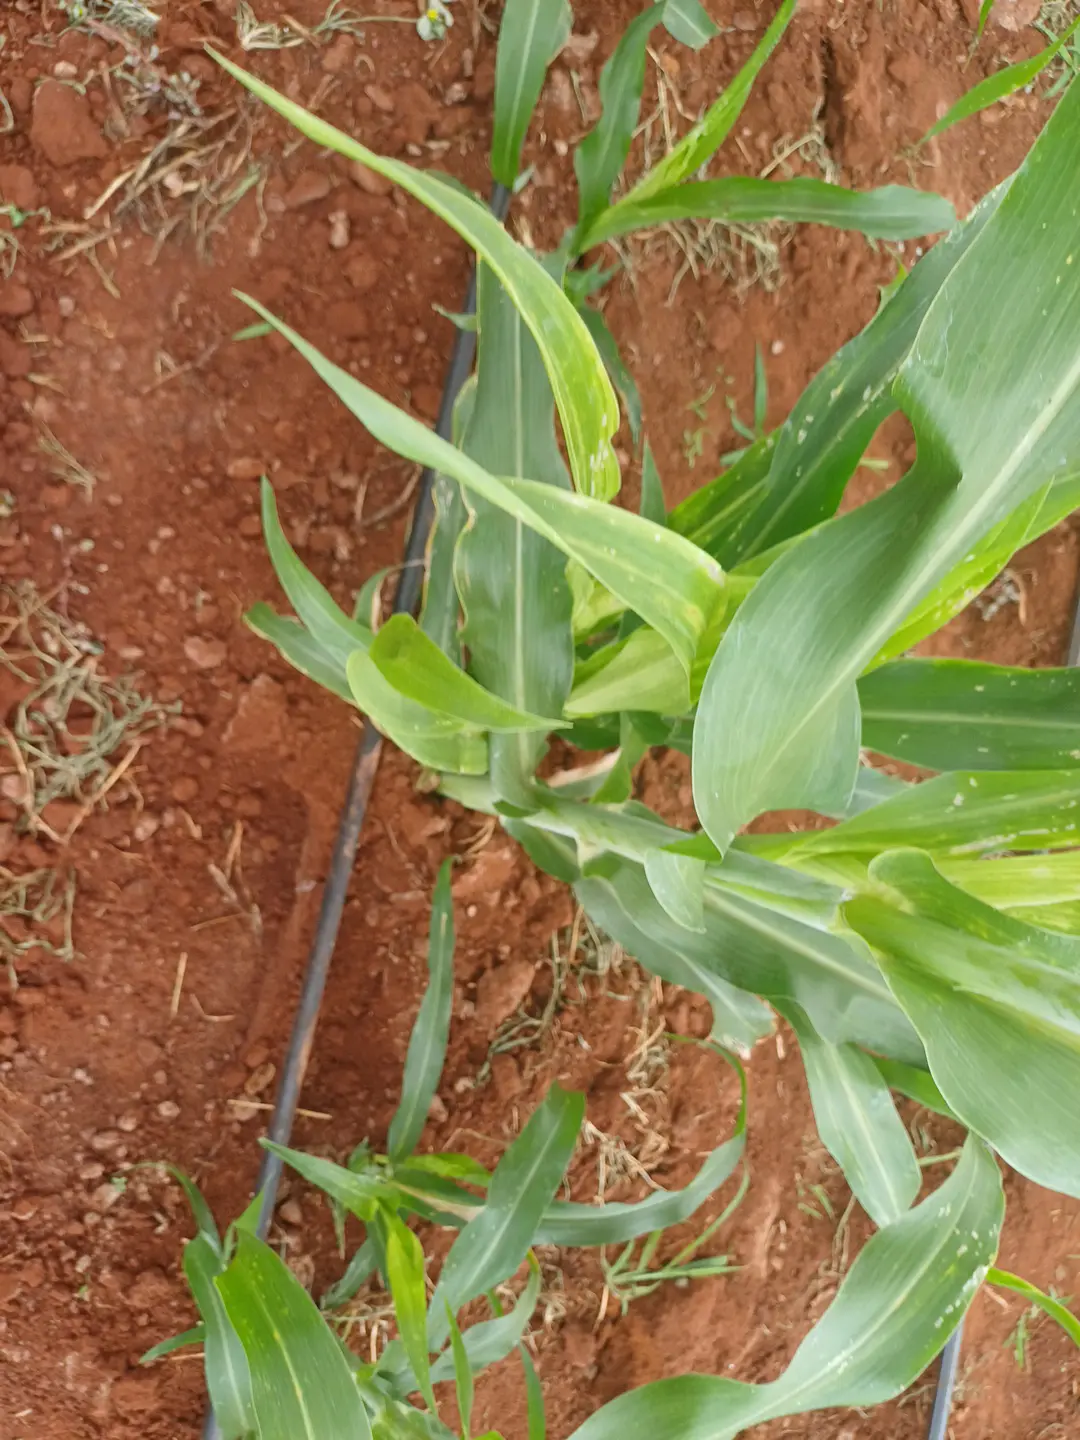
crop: sorghum
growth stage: vegetative
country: Kenya
